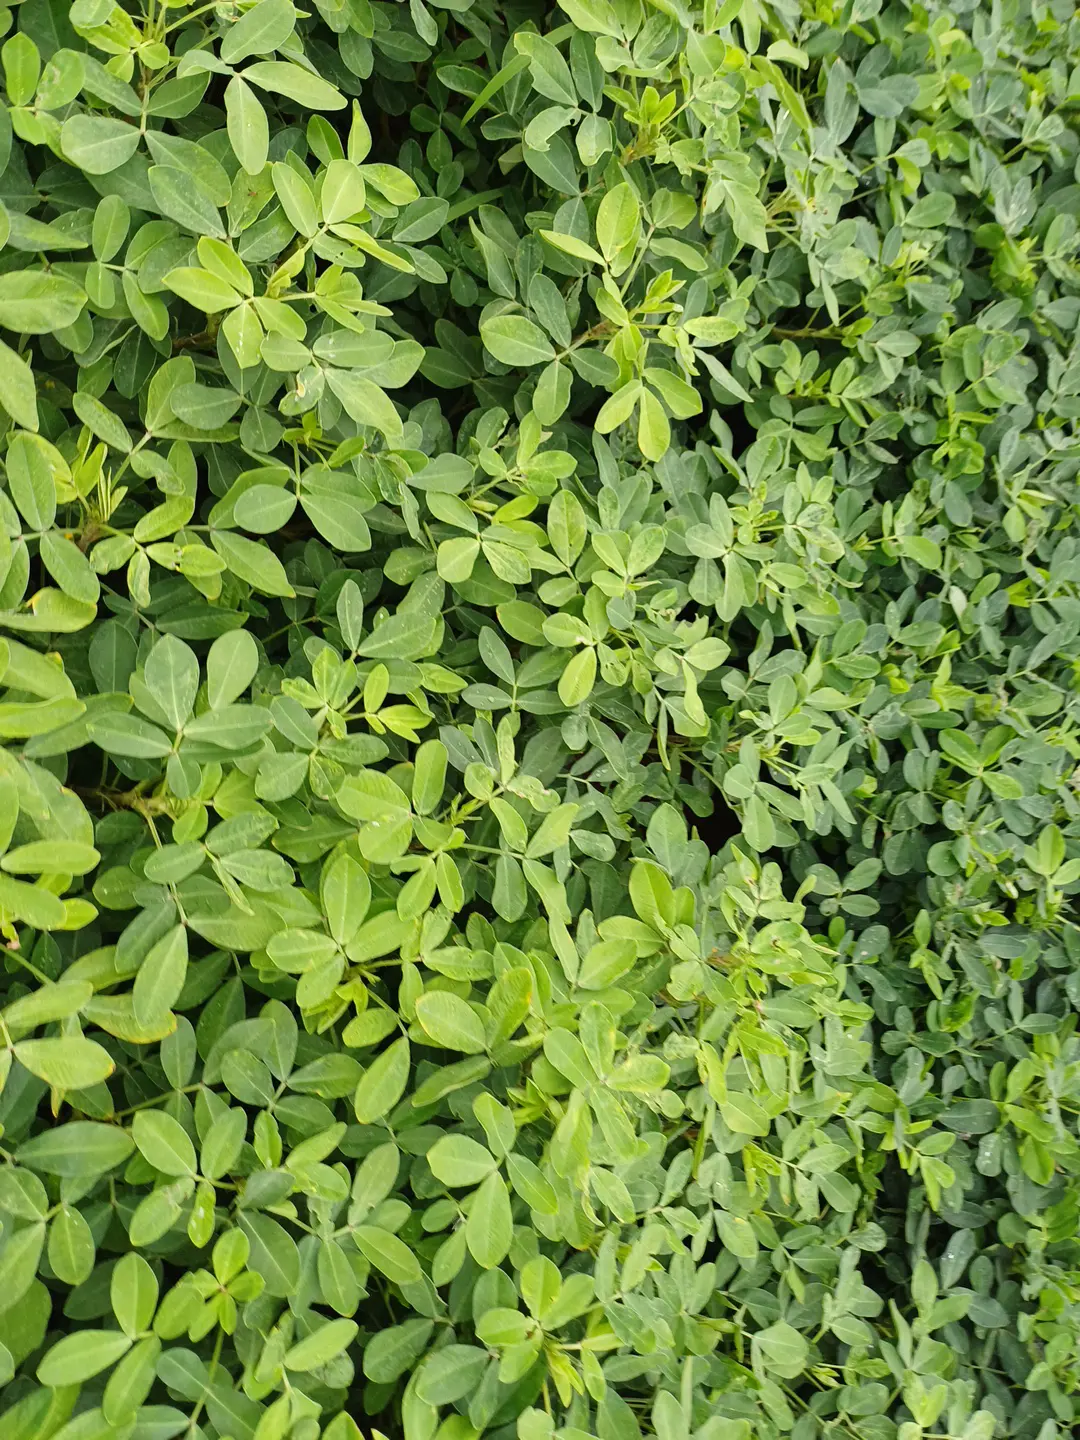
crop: groundnut
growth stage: pegging
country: Kenya
